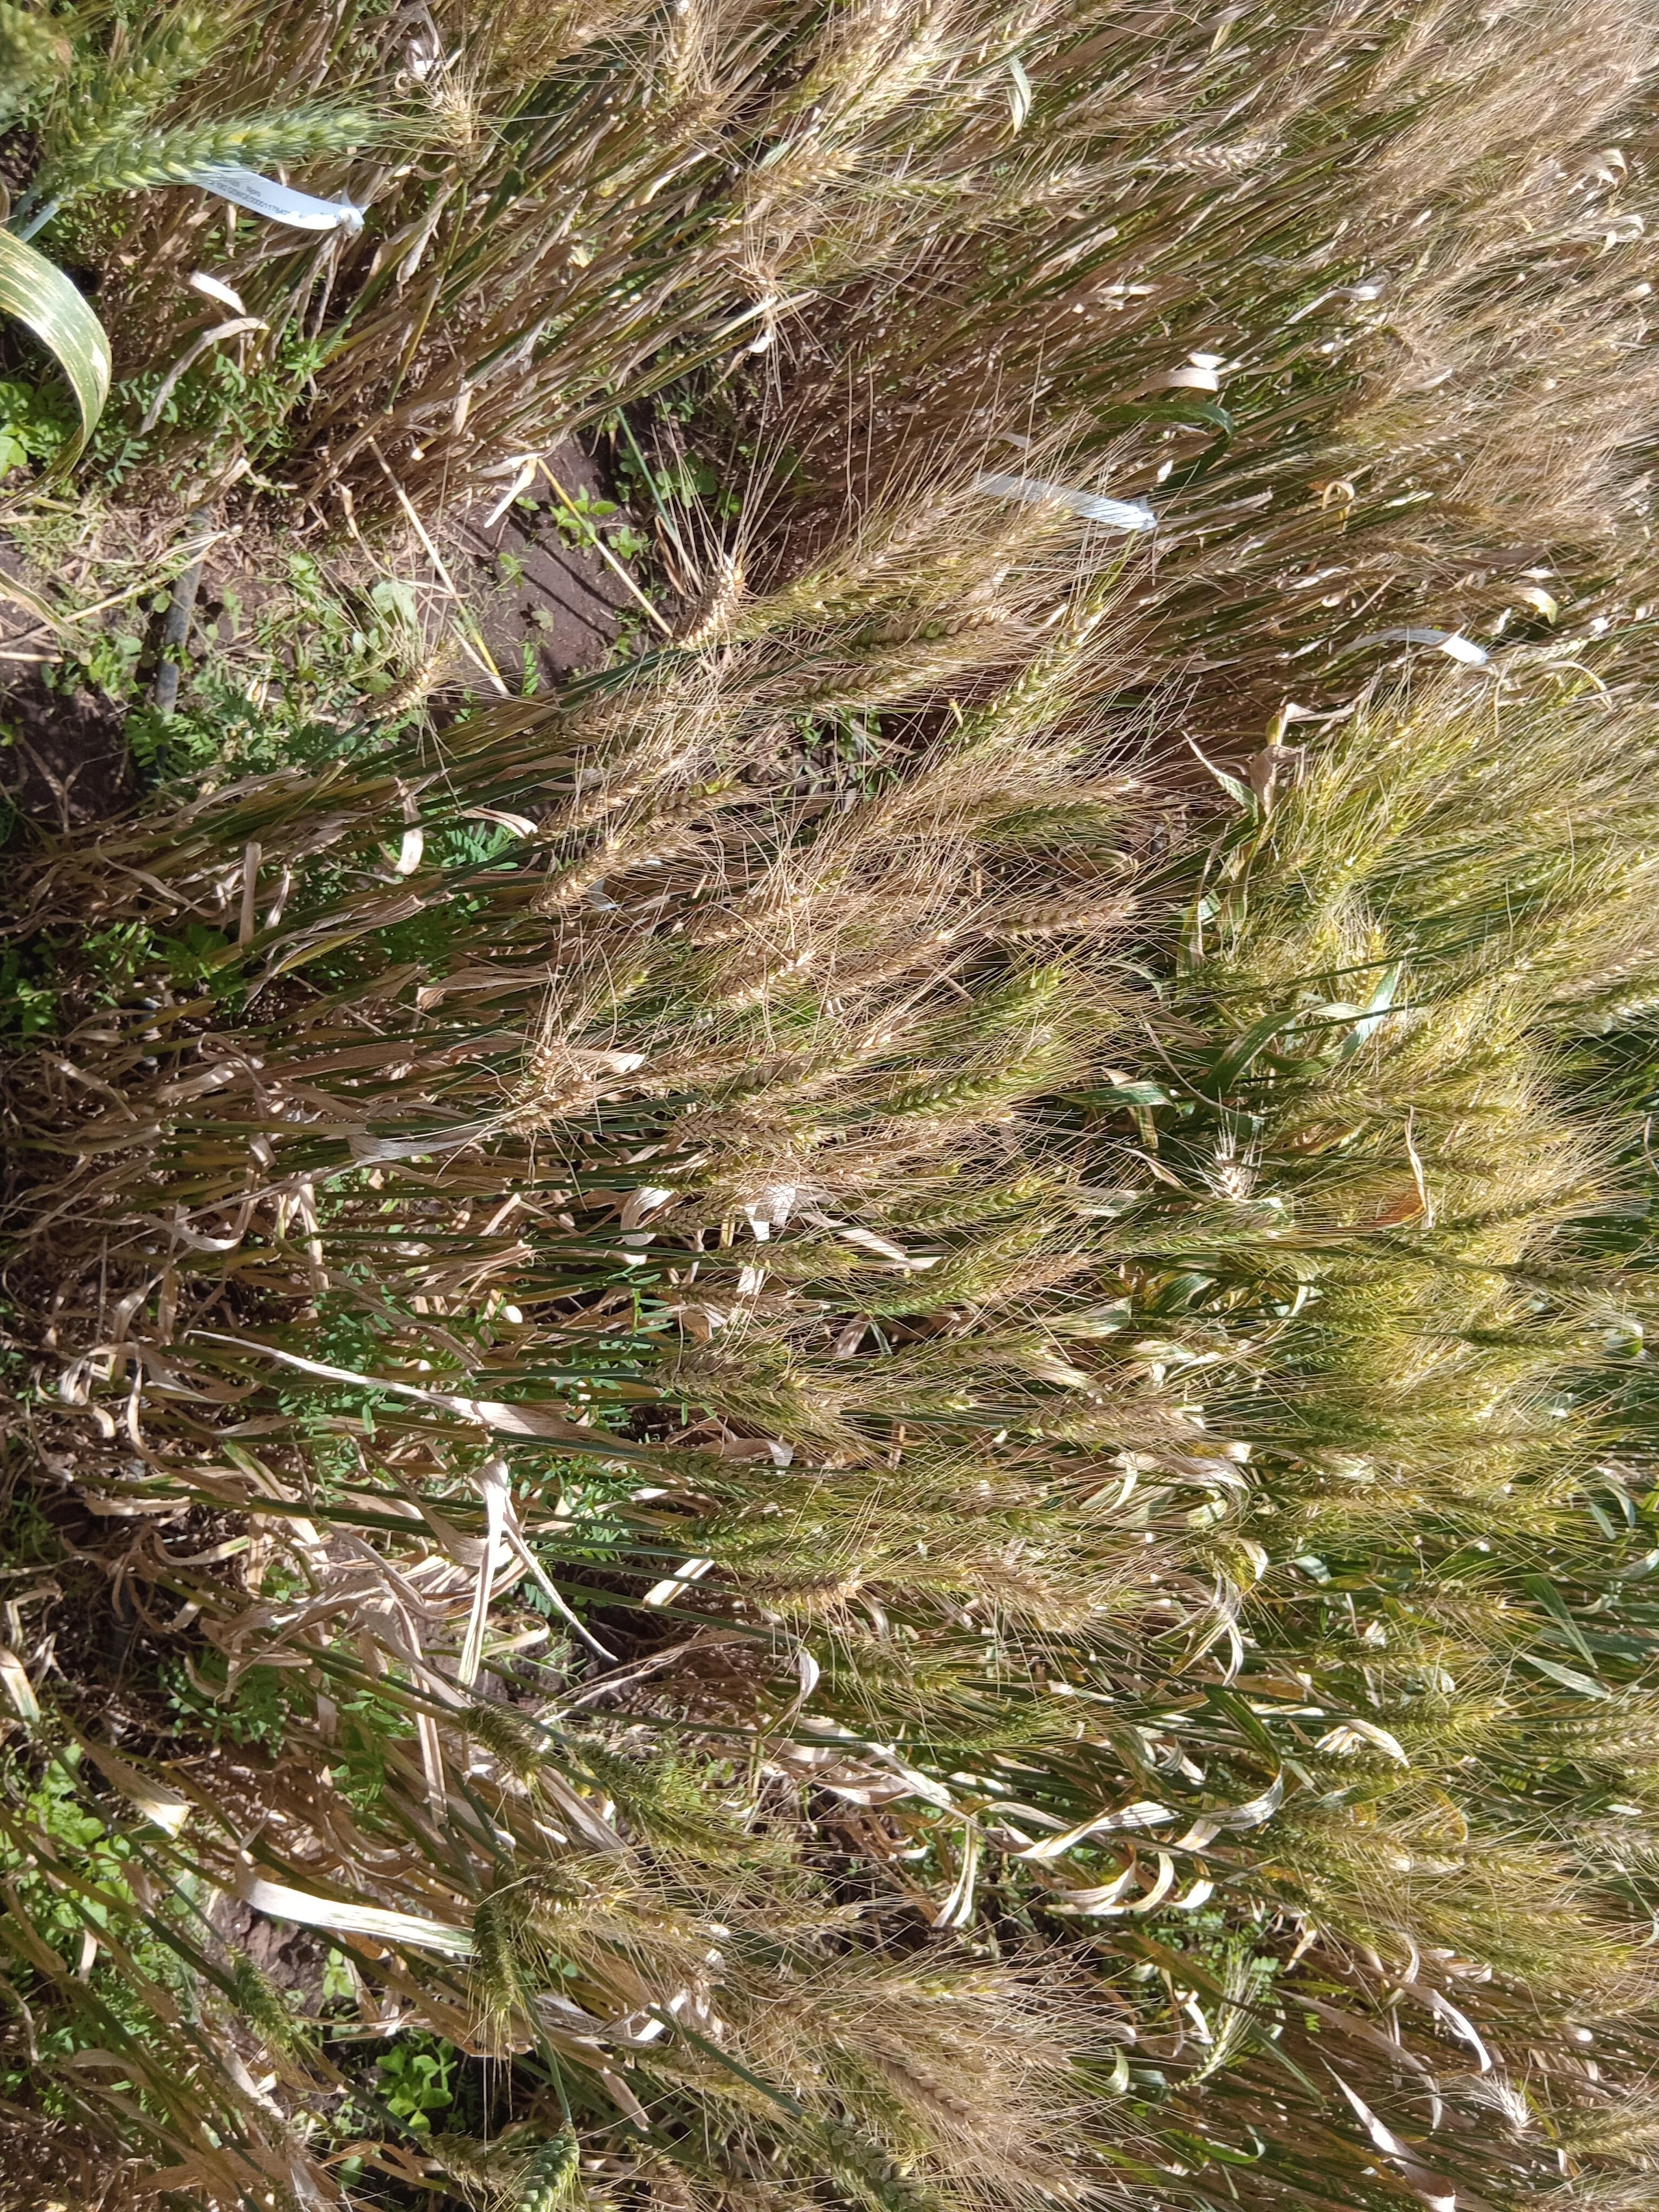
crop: wheat
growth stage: maturity
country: Kenya
